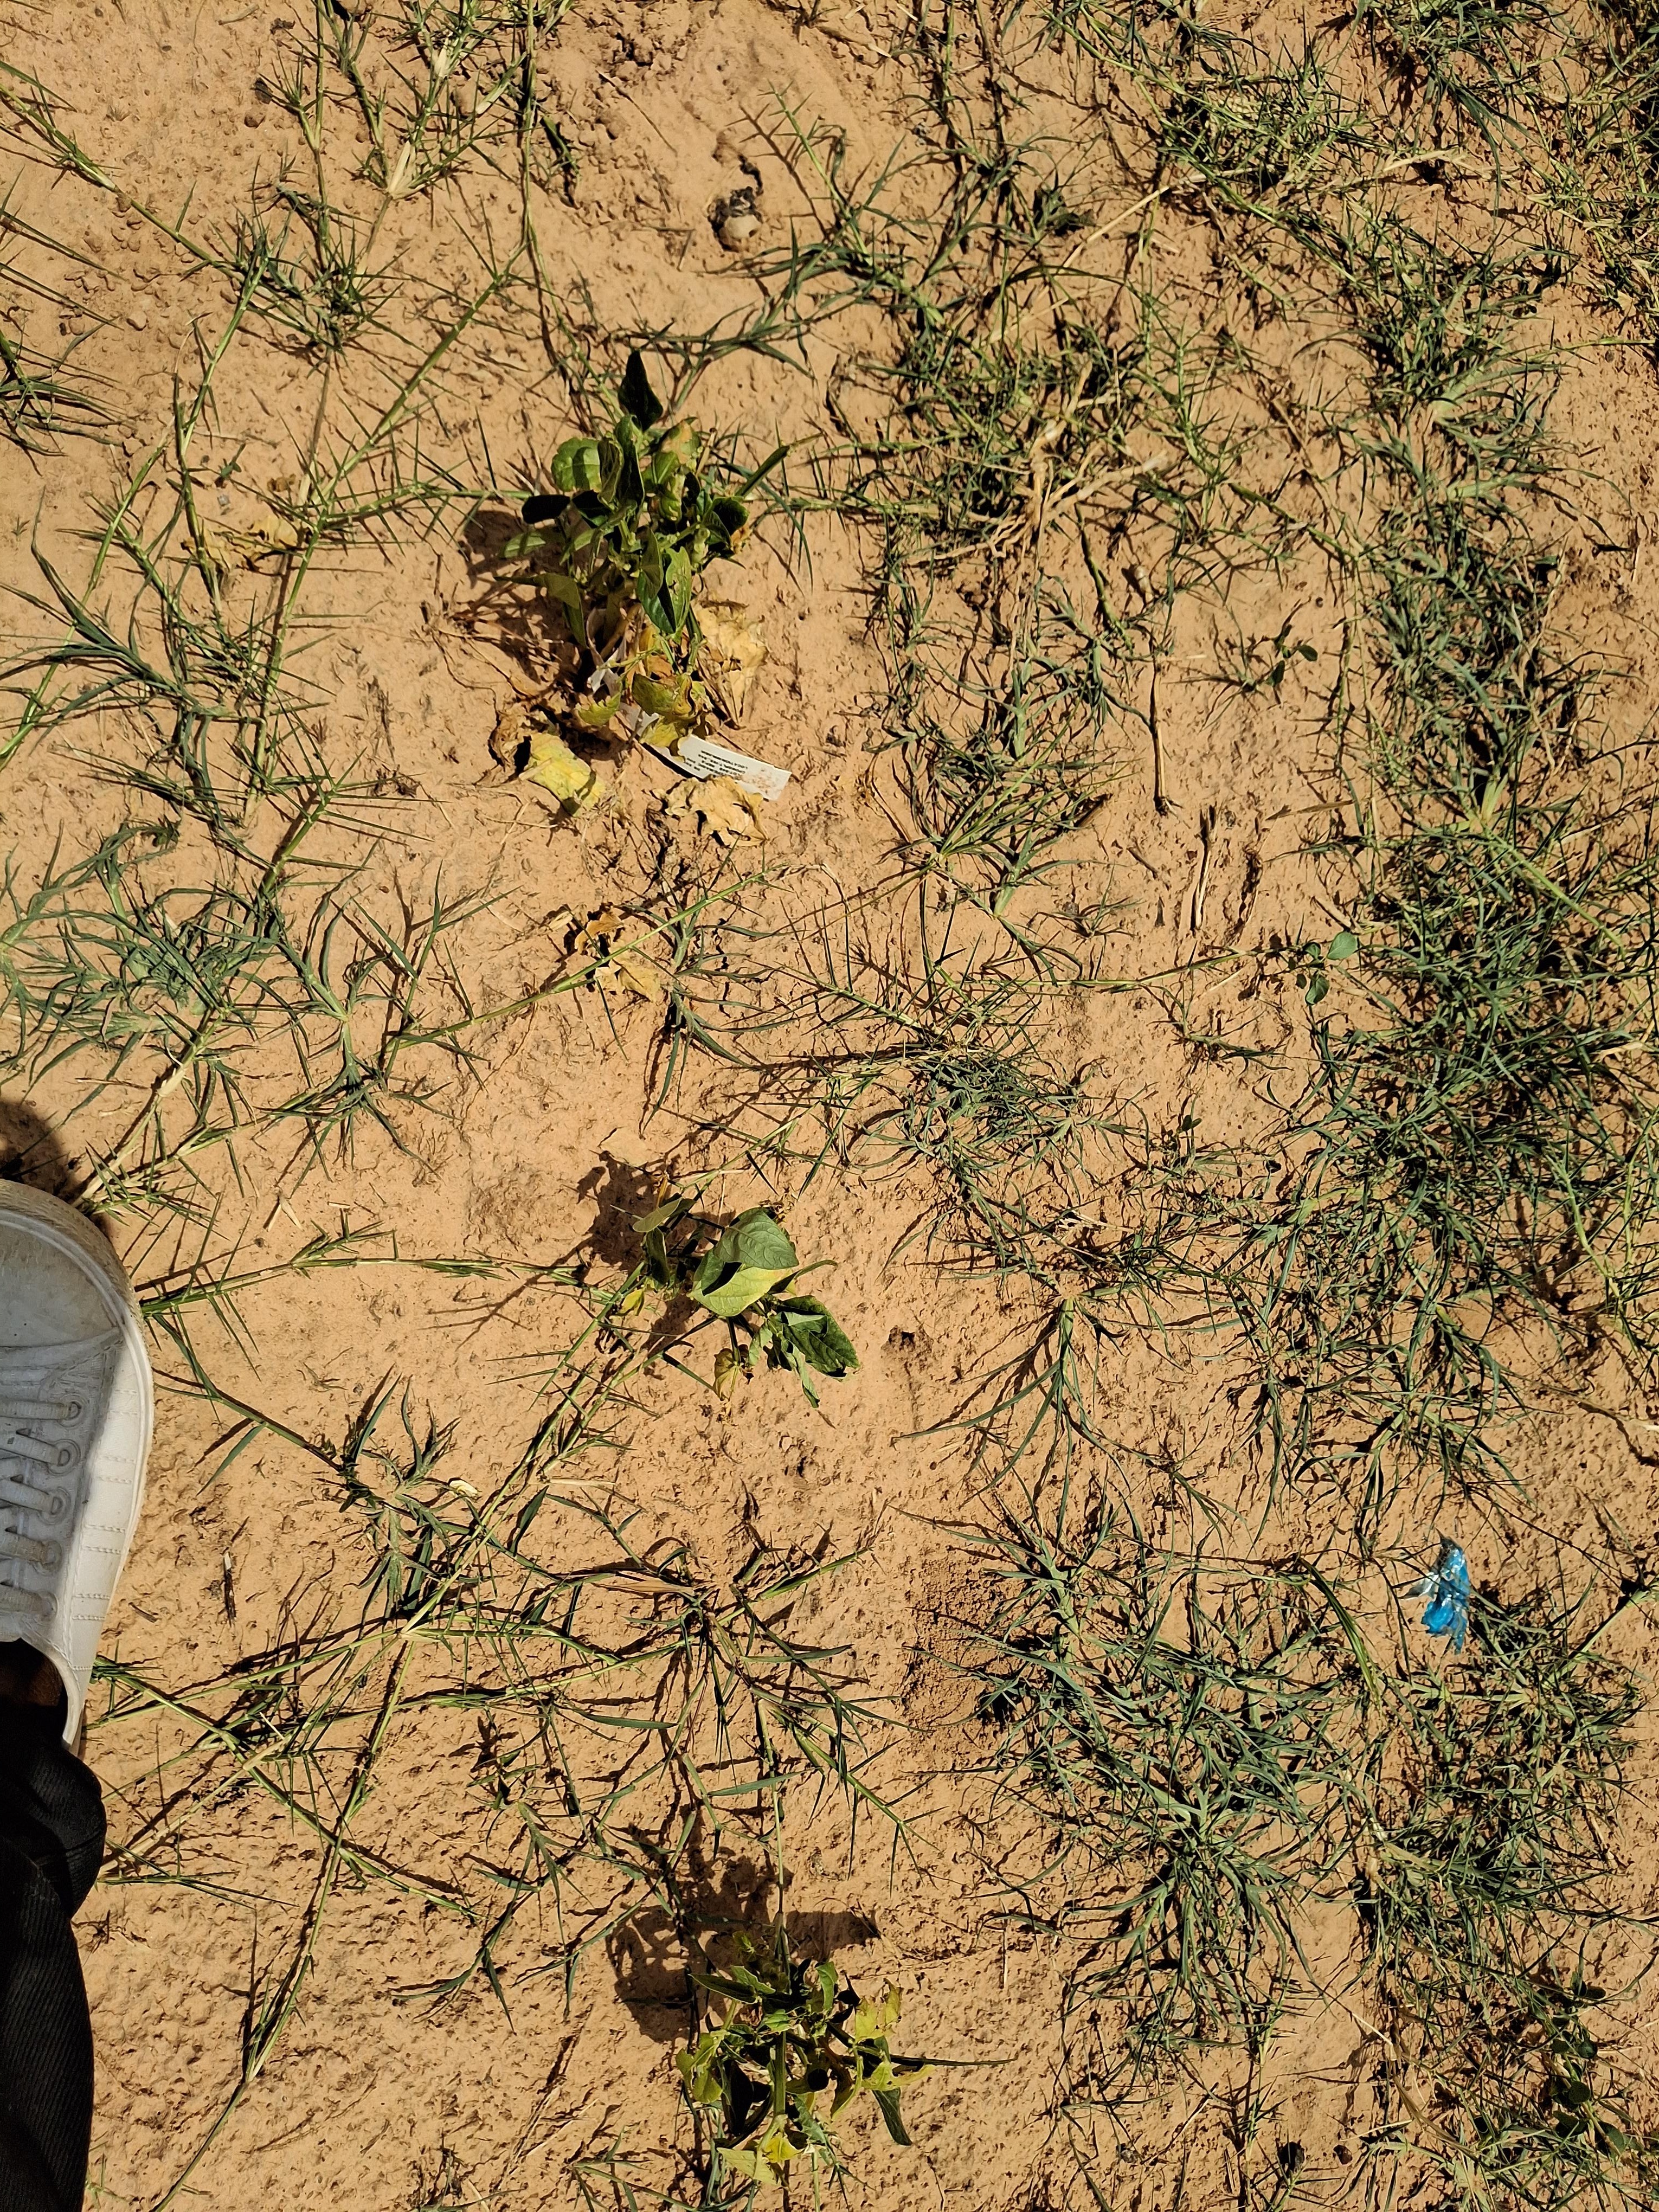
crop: cowpea
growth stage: harvest maturity
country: Nigeria
